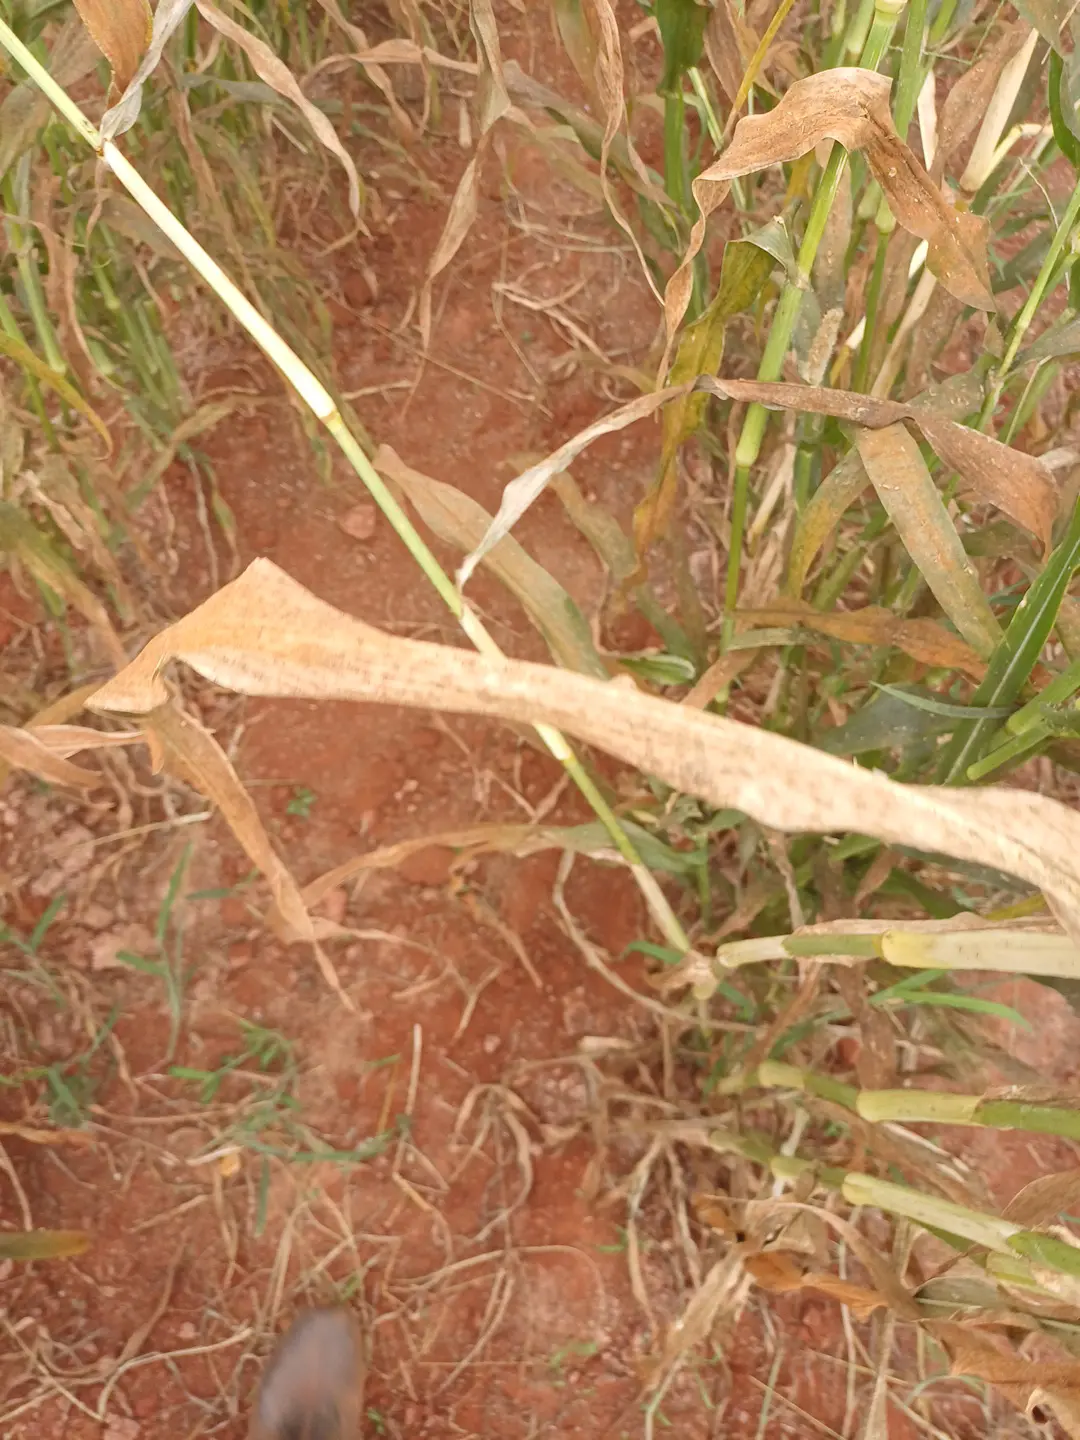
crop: pearl millet
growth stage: filling grain
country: Kenya
